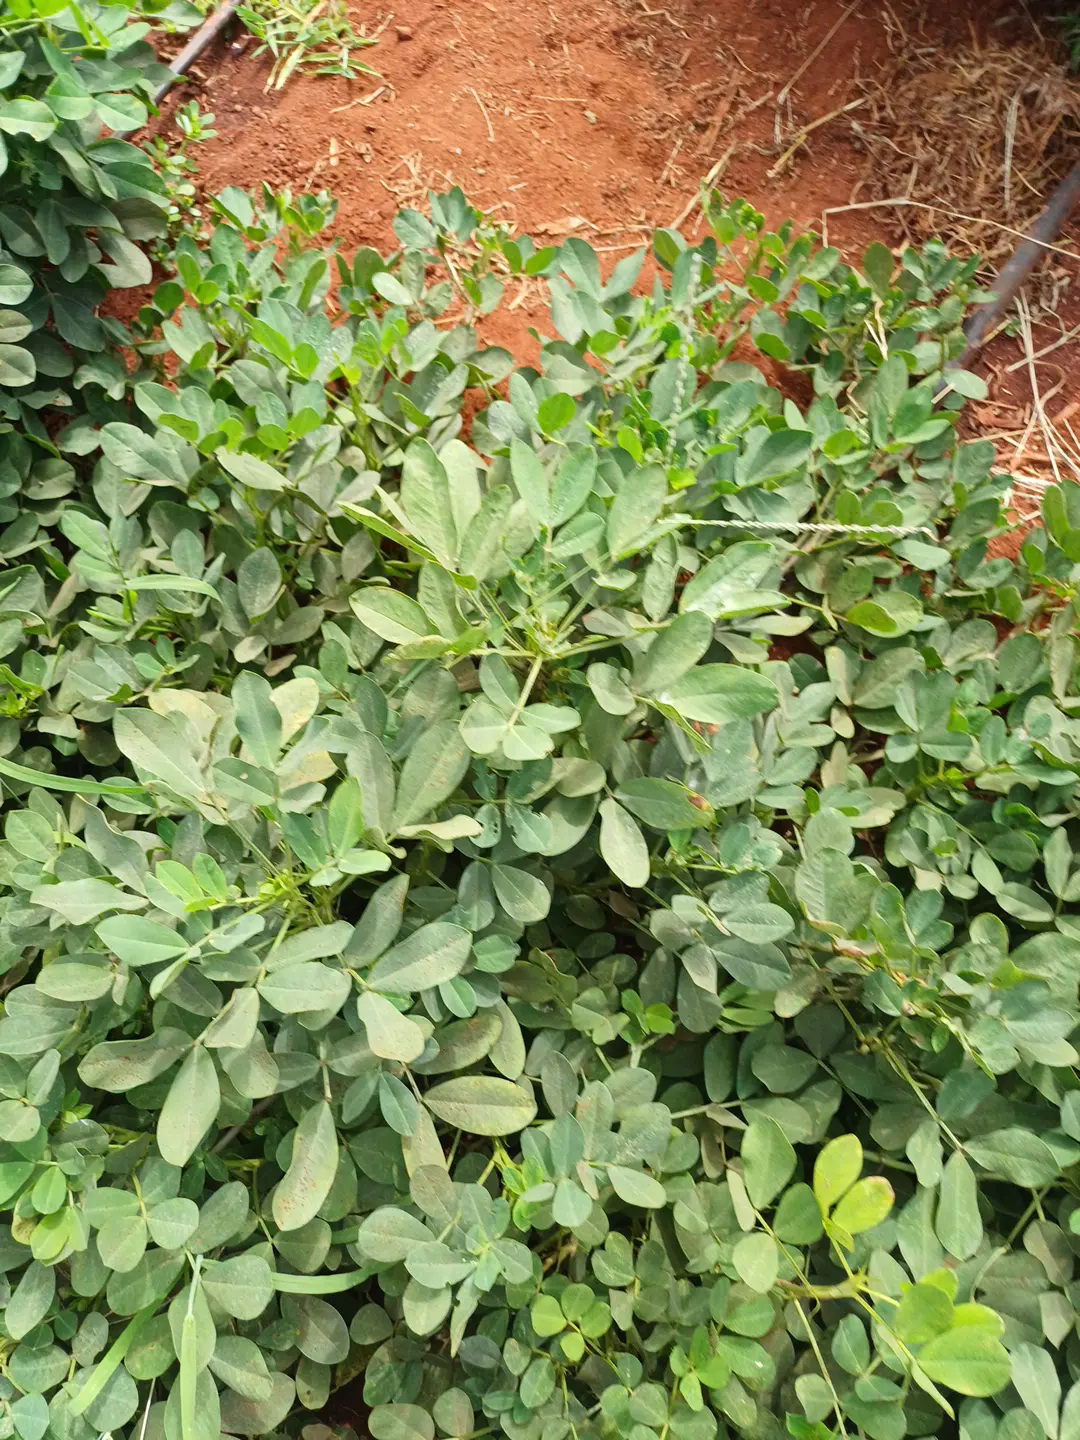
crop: groundnut
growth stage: pegging
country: Kenya
